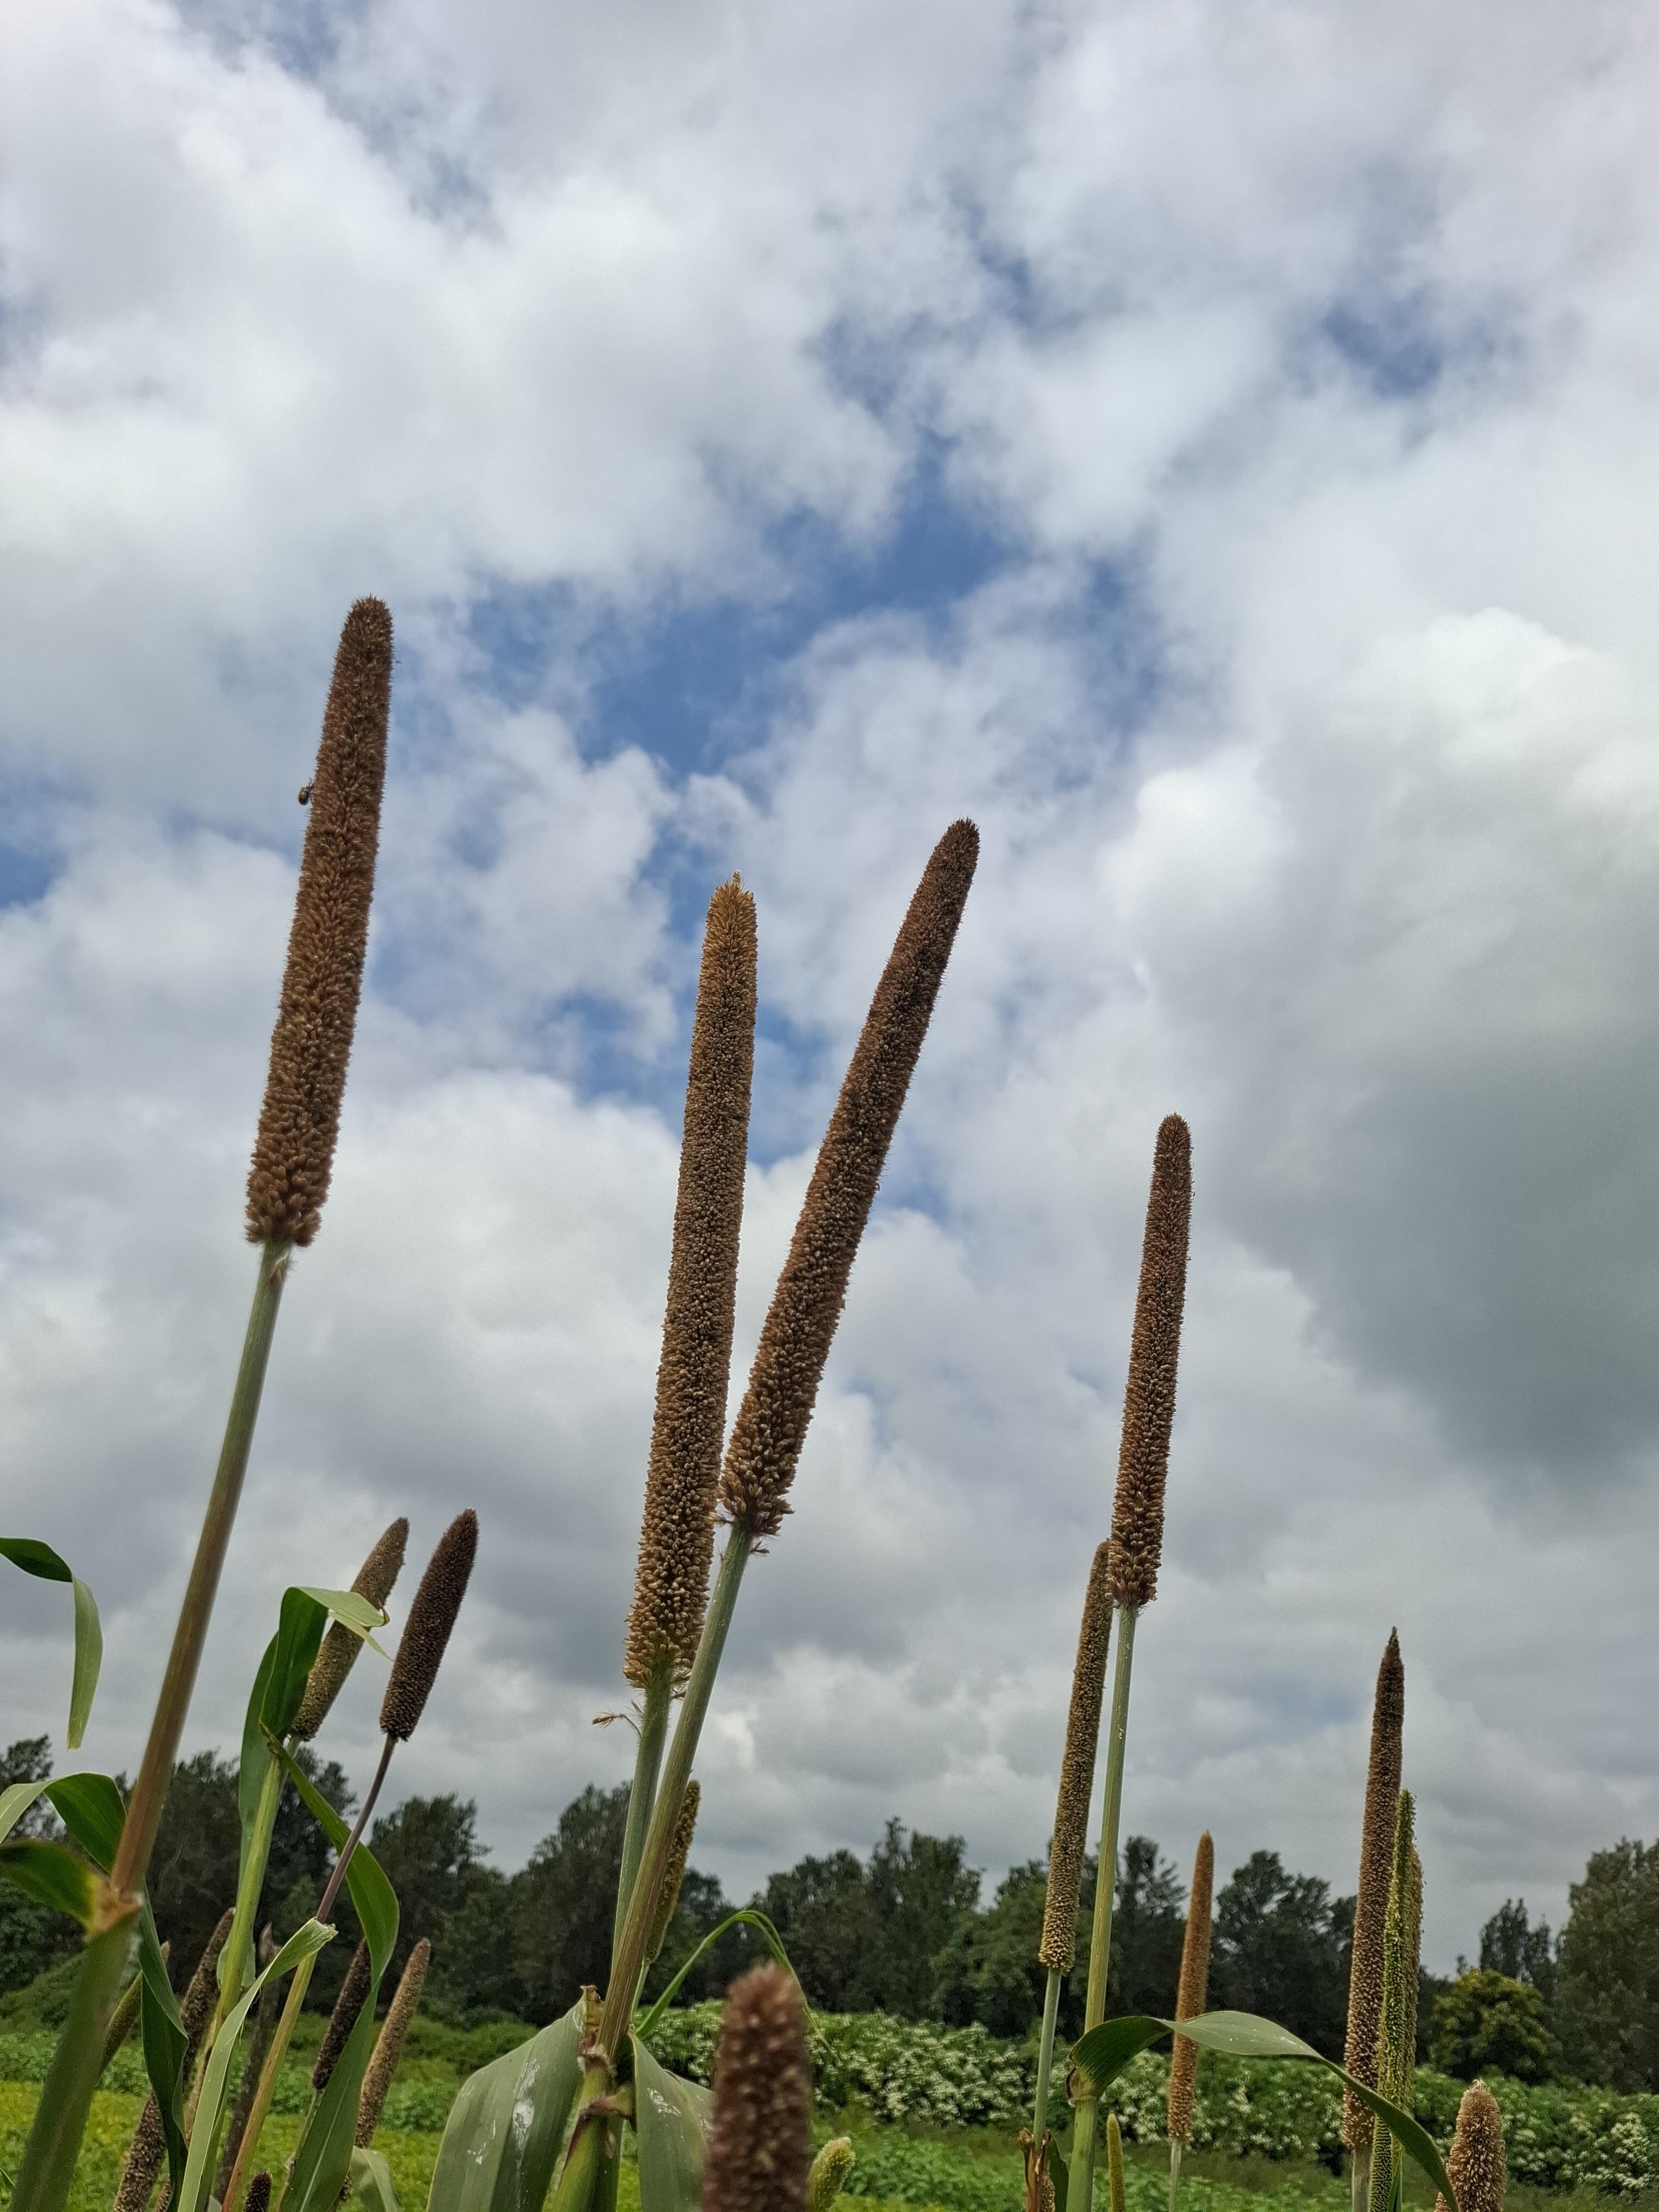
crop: pearl millet
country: Tanzania
